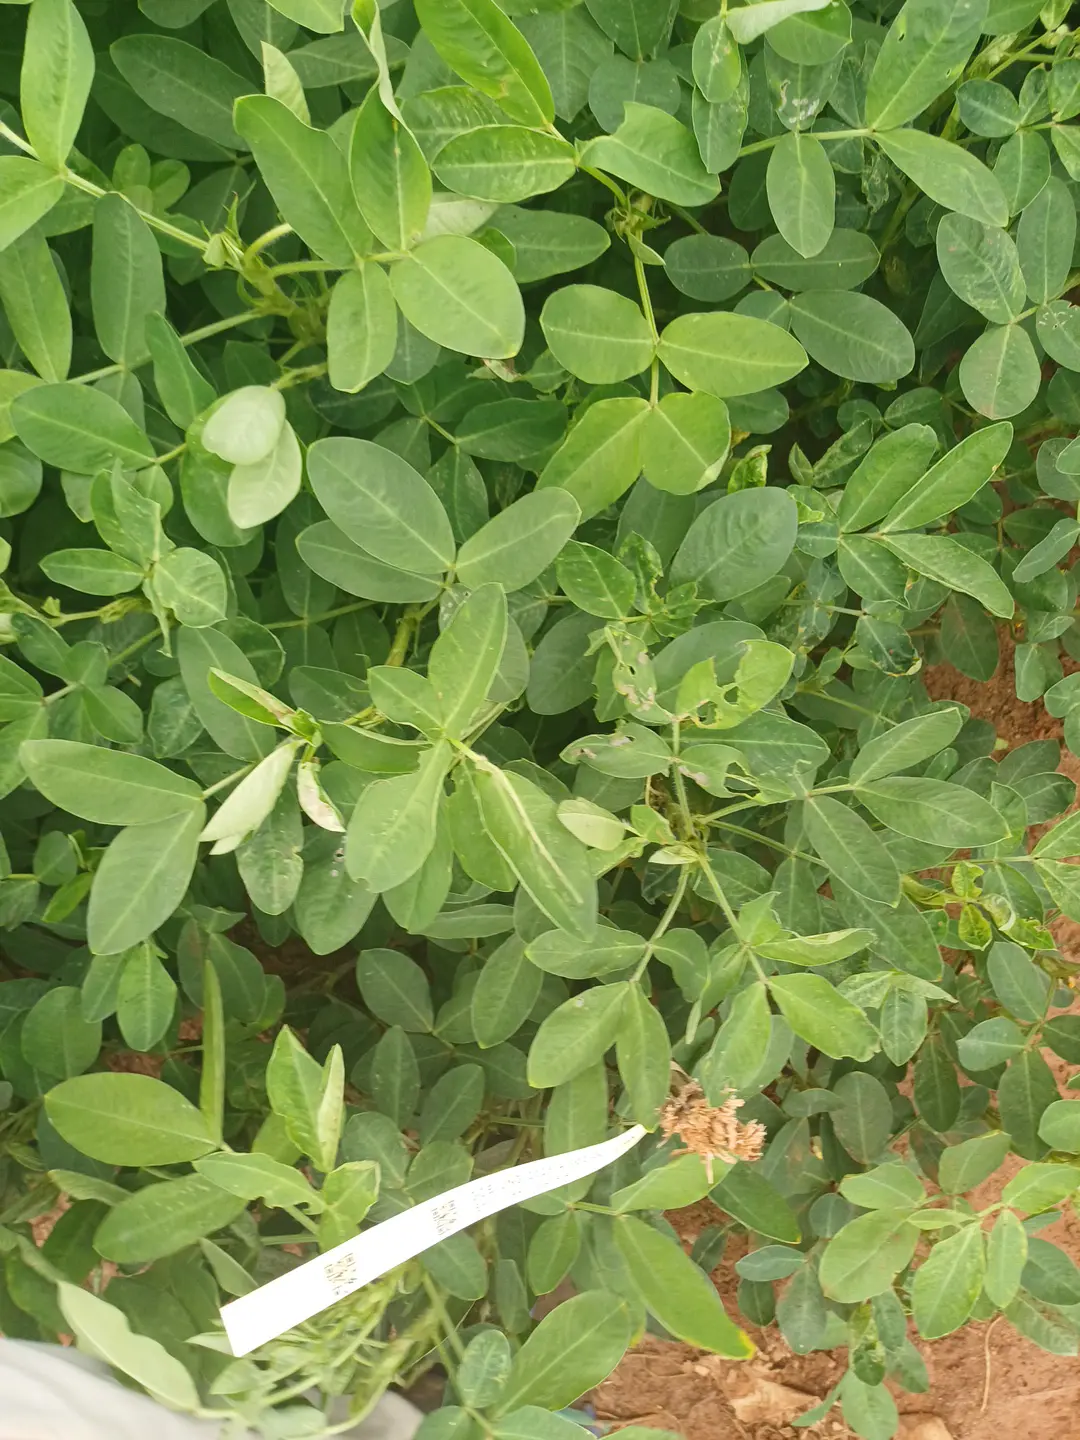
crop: groundnut
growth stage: pegging
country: Kenya
